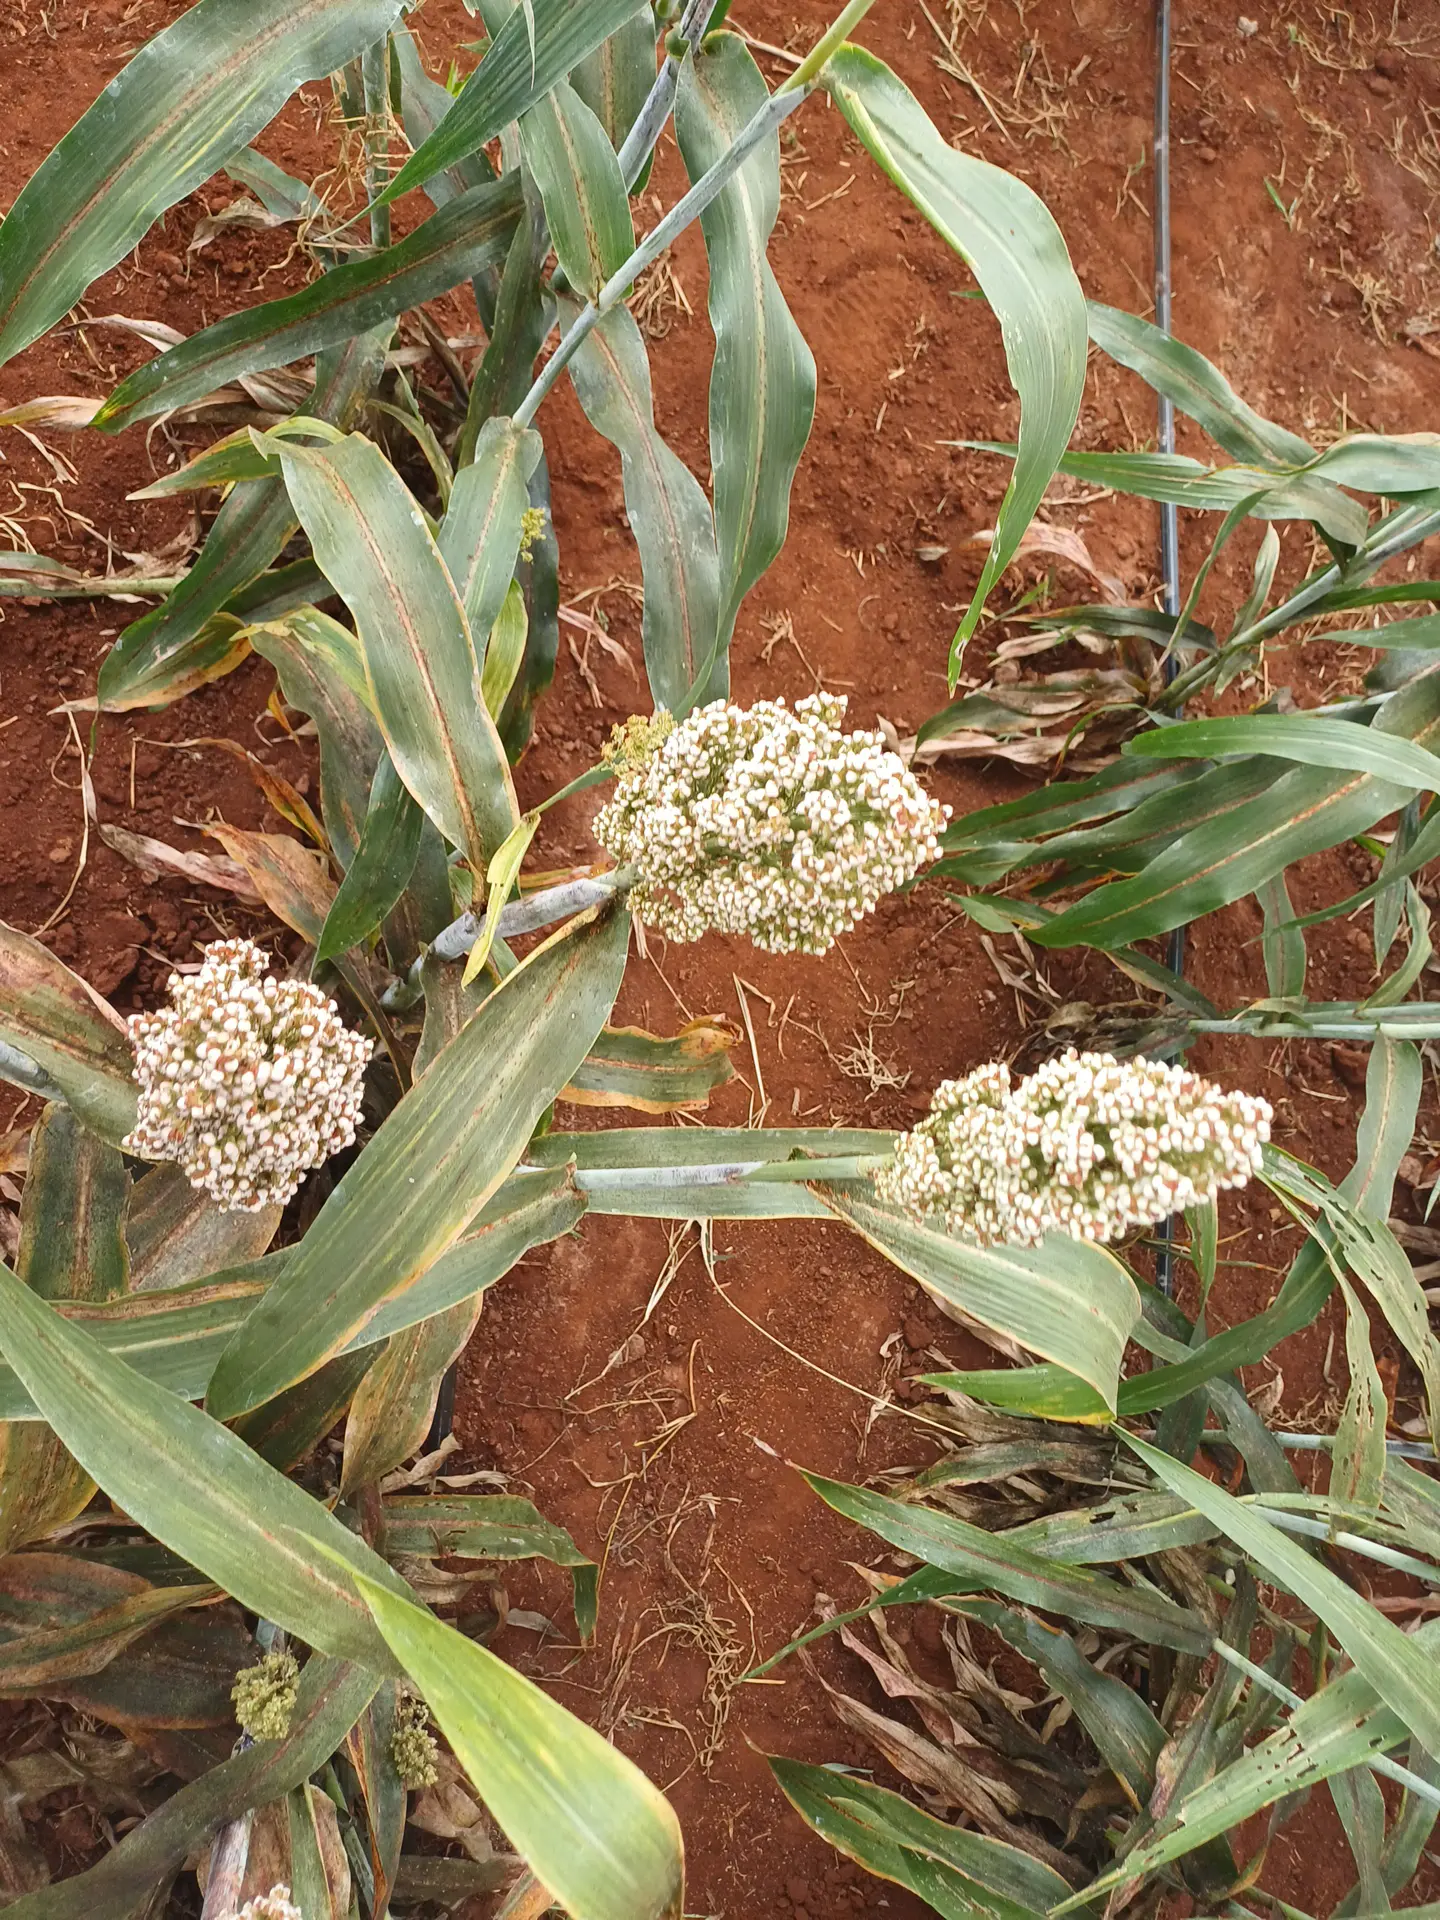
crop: sorghum
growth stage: filling grain
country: Kenya
